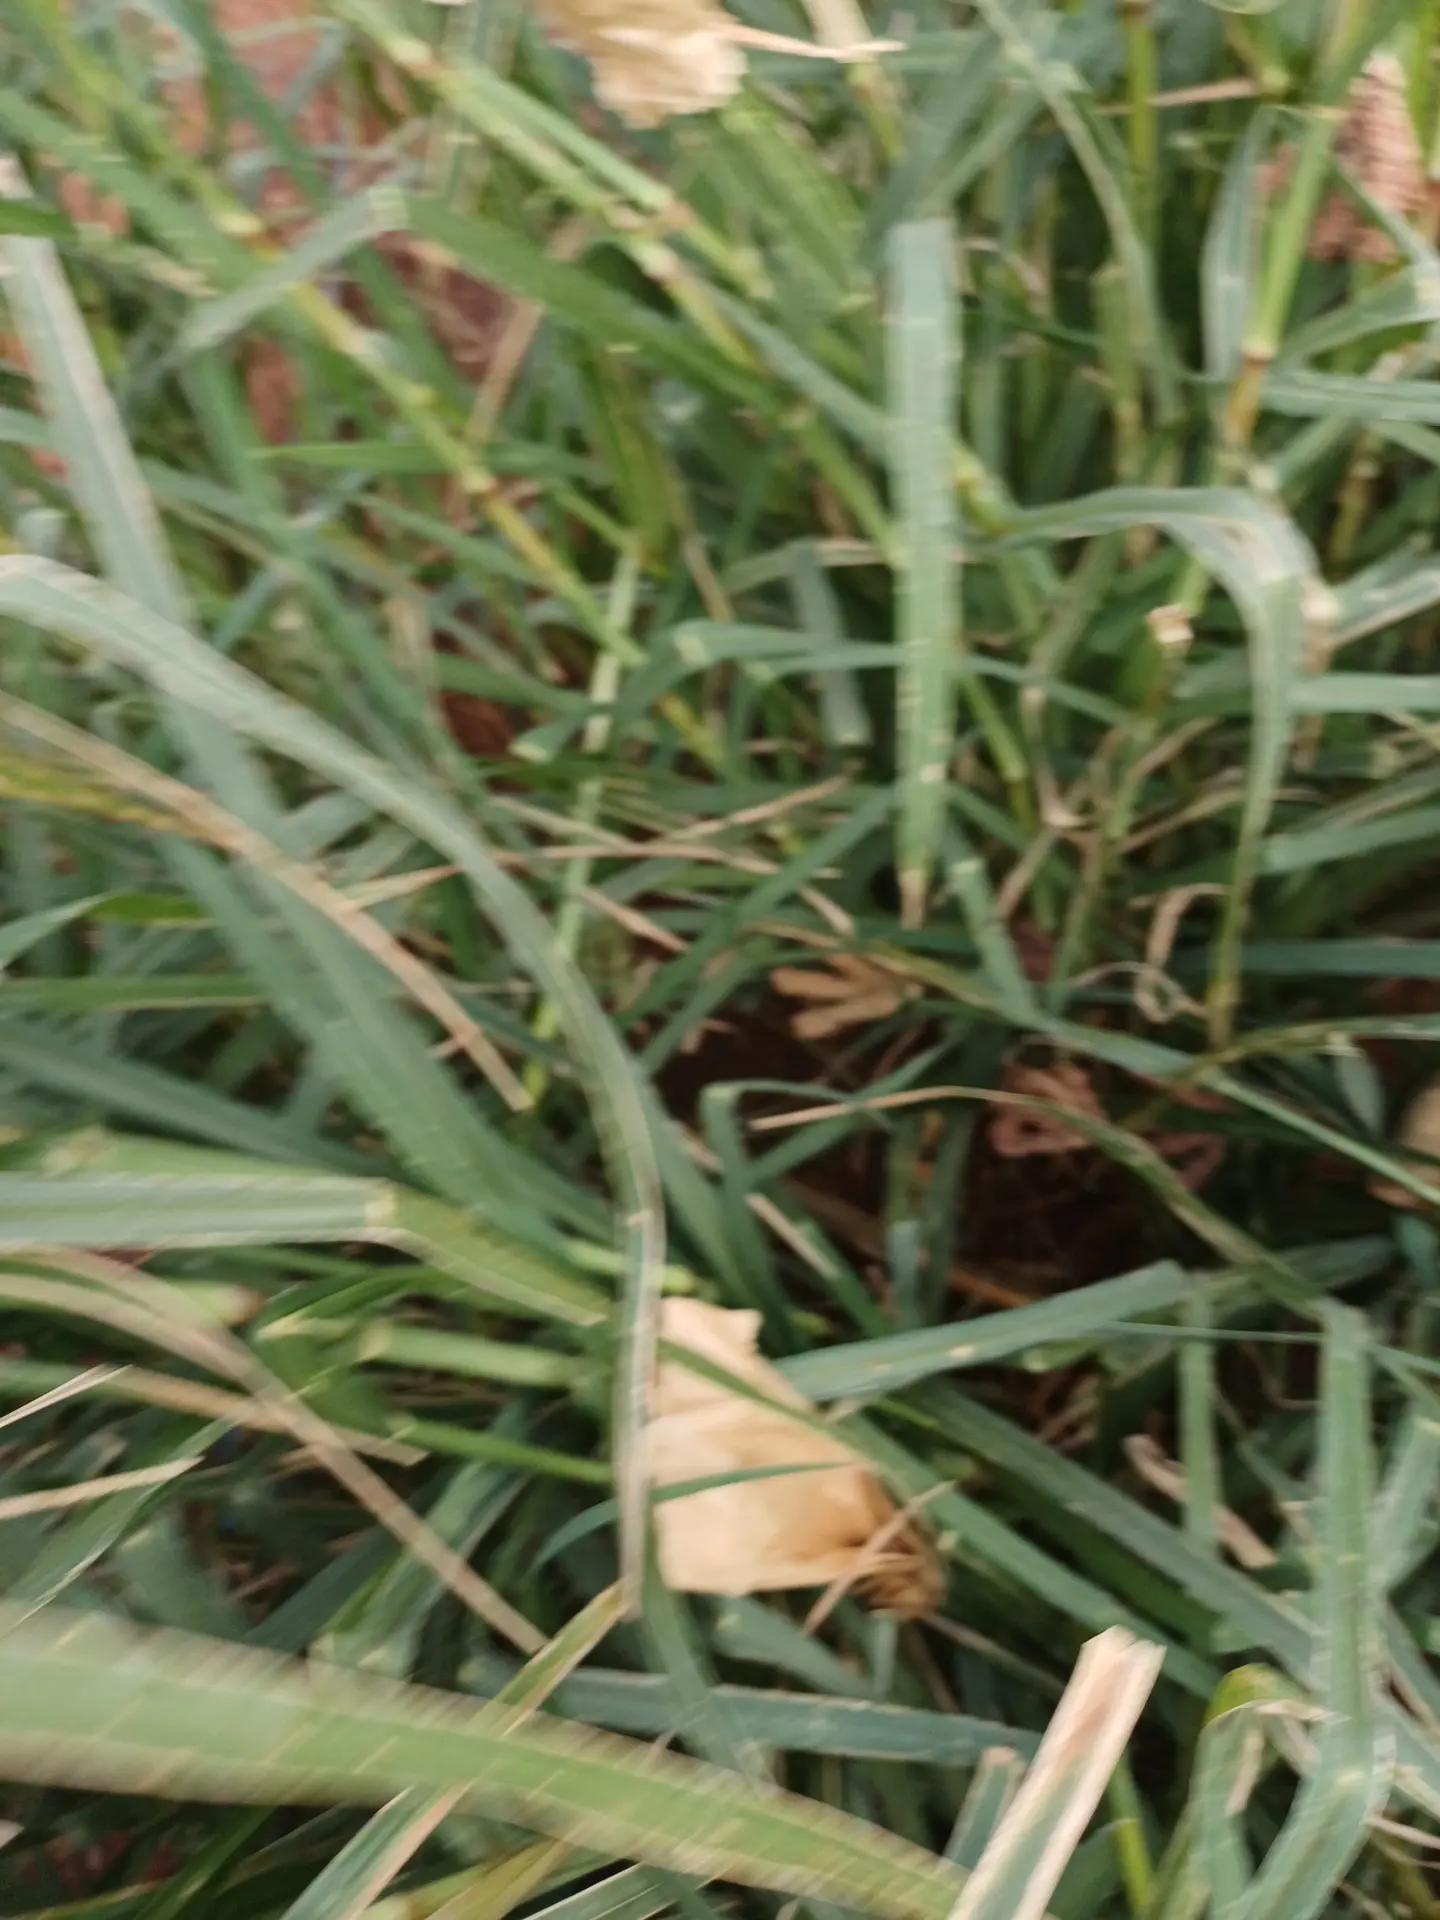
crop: finger millet
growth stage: filling grain
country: Kenya
